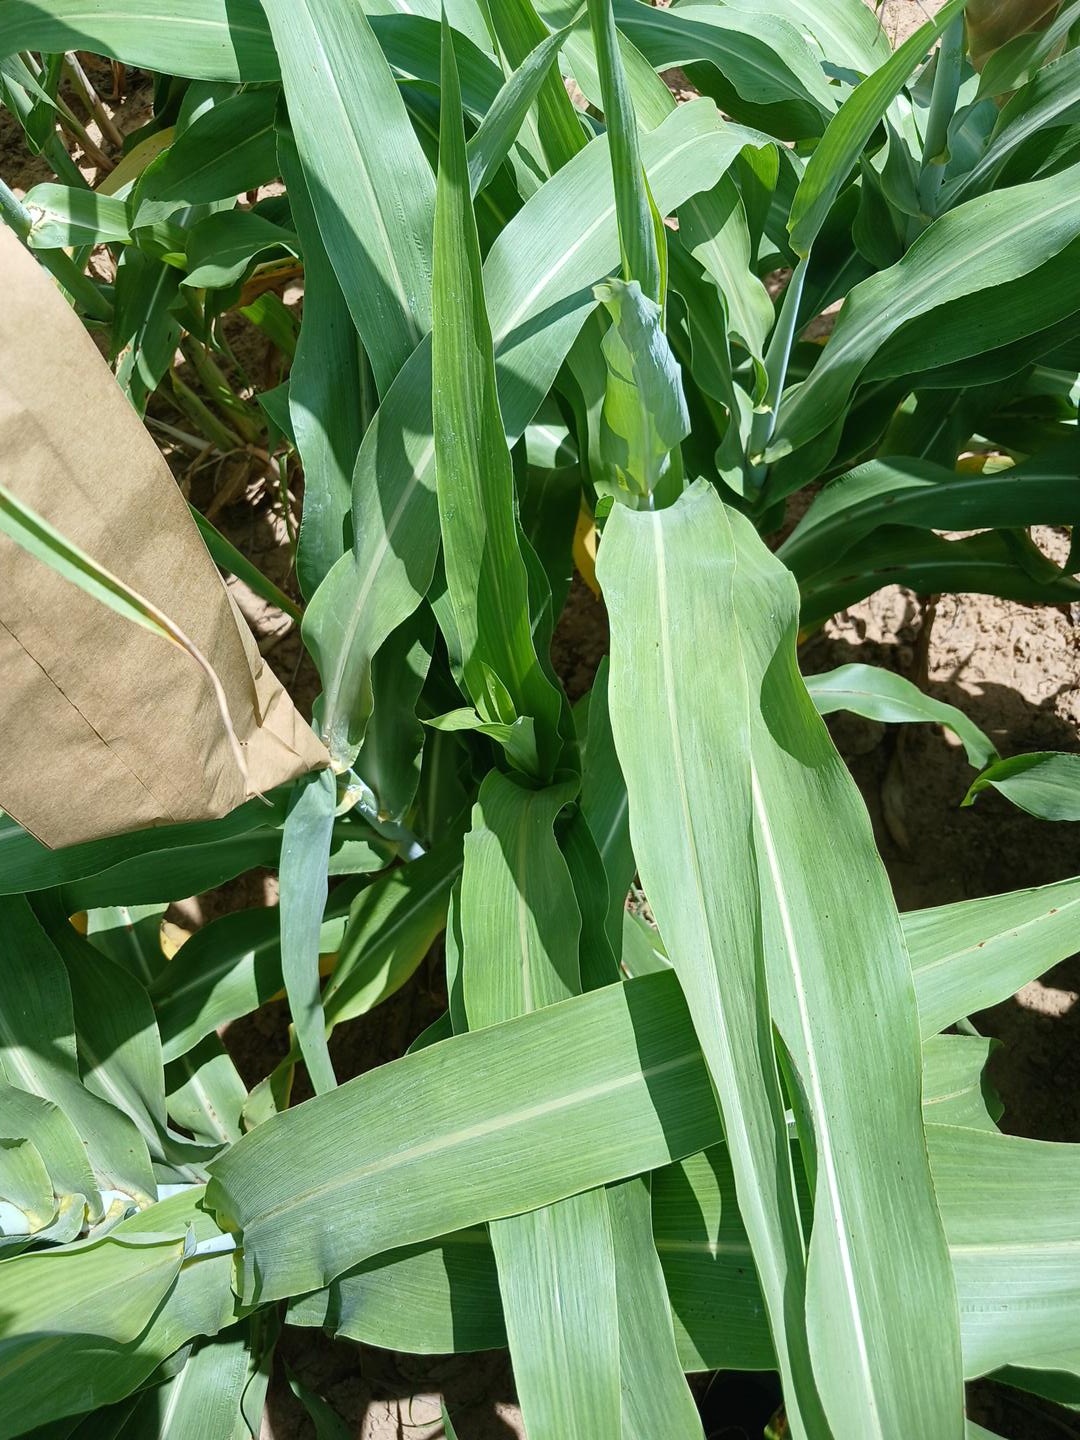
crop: sorghum
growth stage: vegetative
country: Senegal
